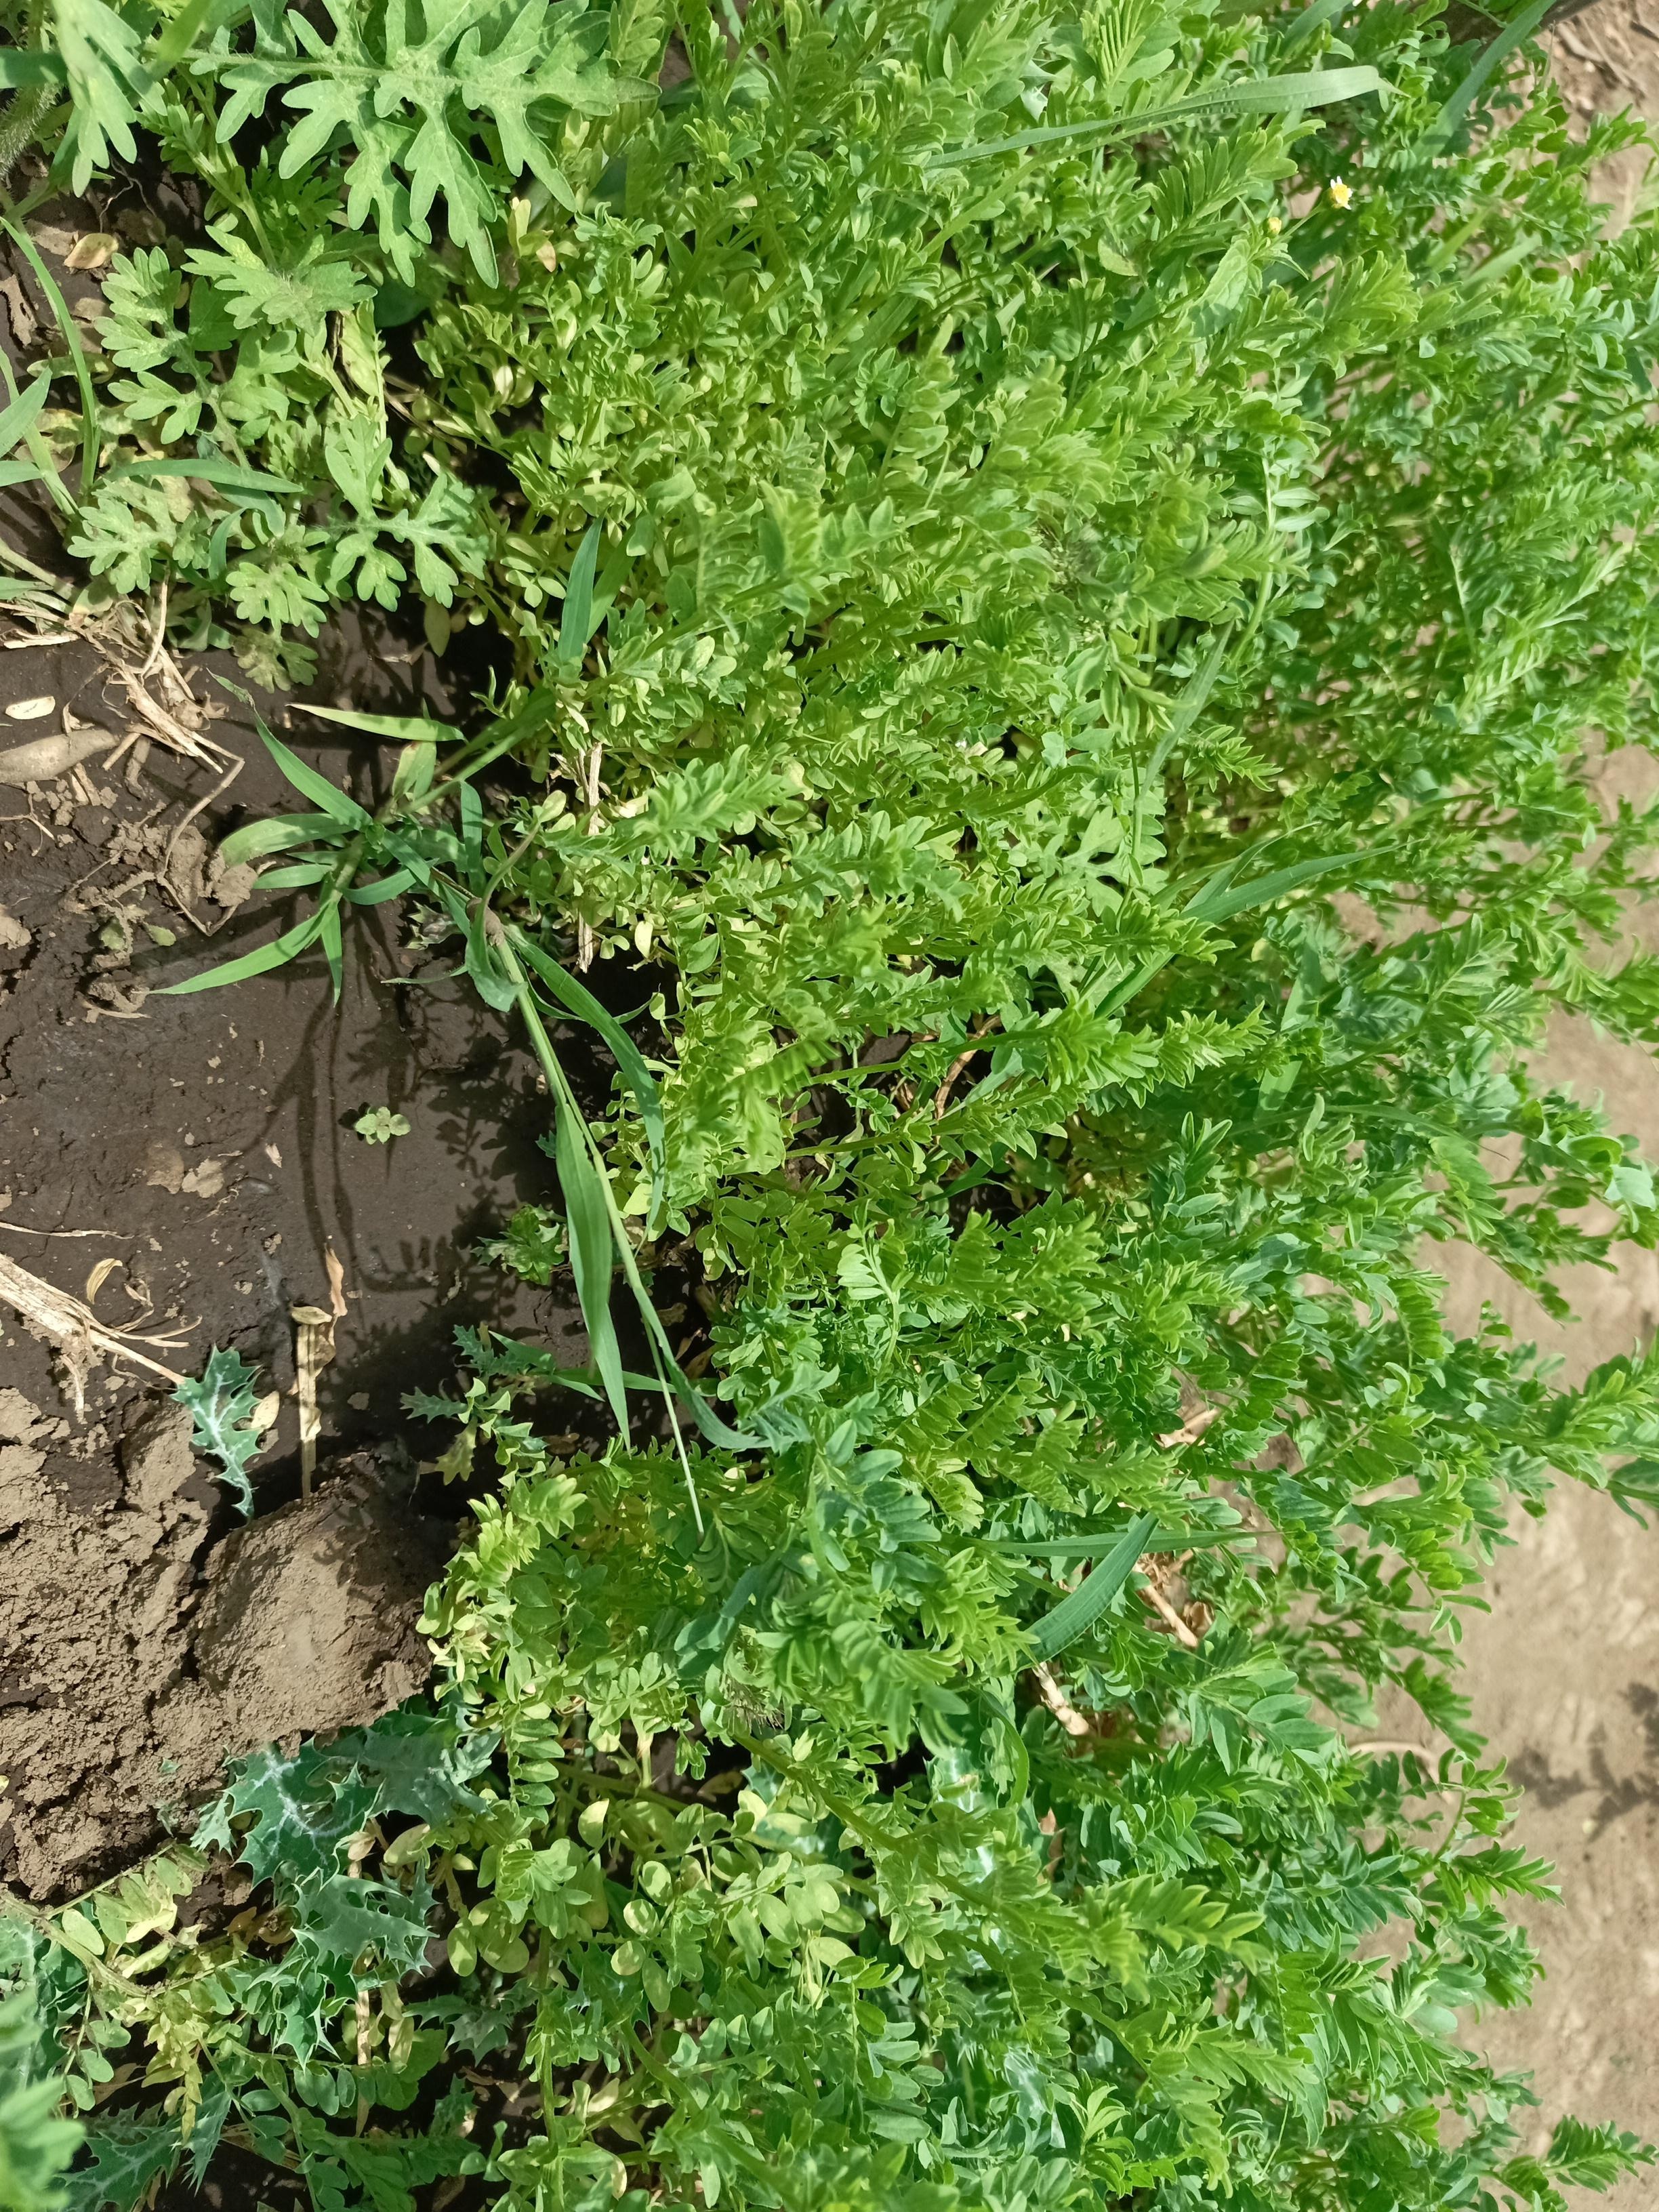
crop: lentil
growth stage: vegetative
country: Tanzania
